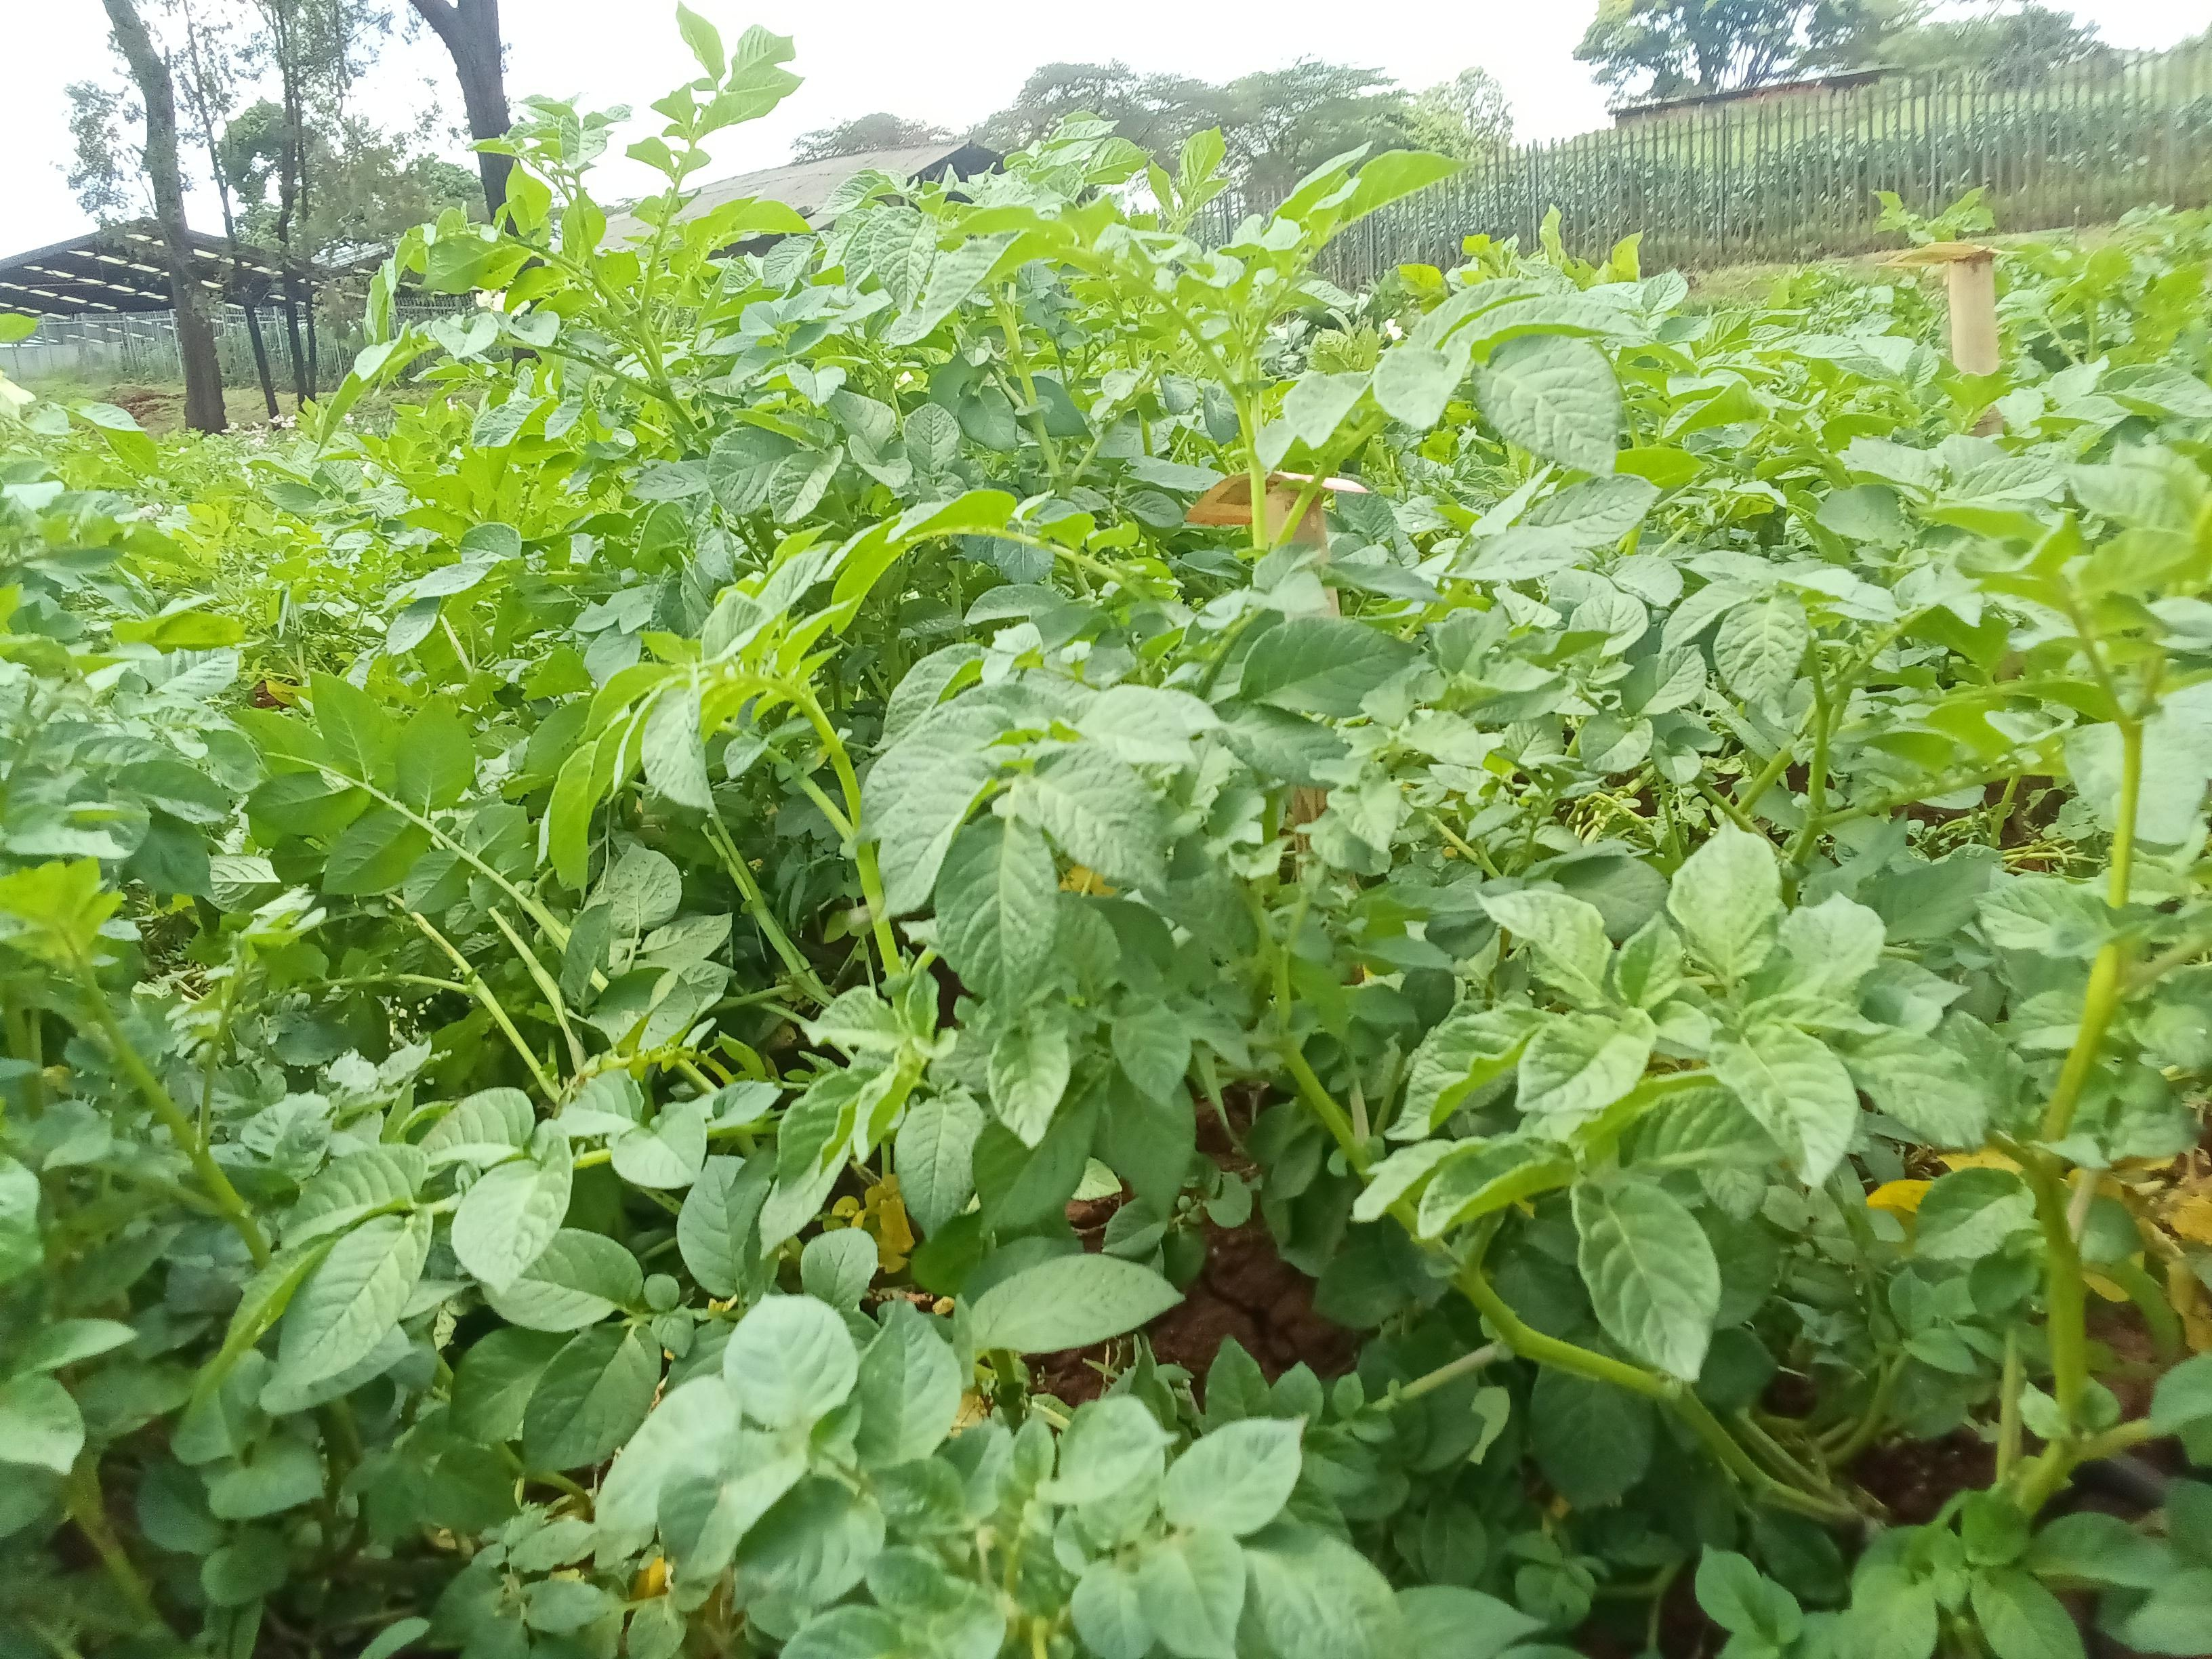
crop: potato
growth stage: flowering
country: Kenya
